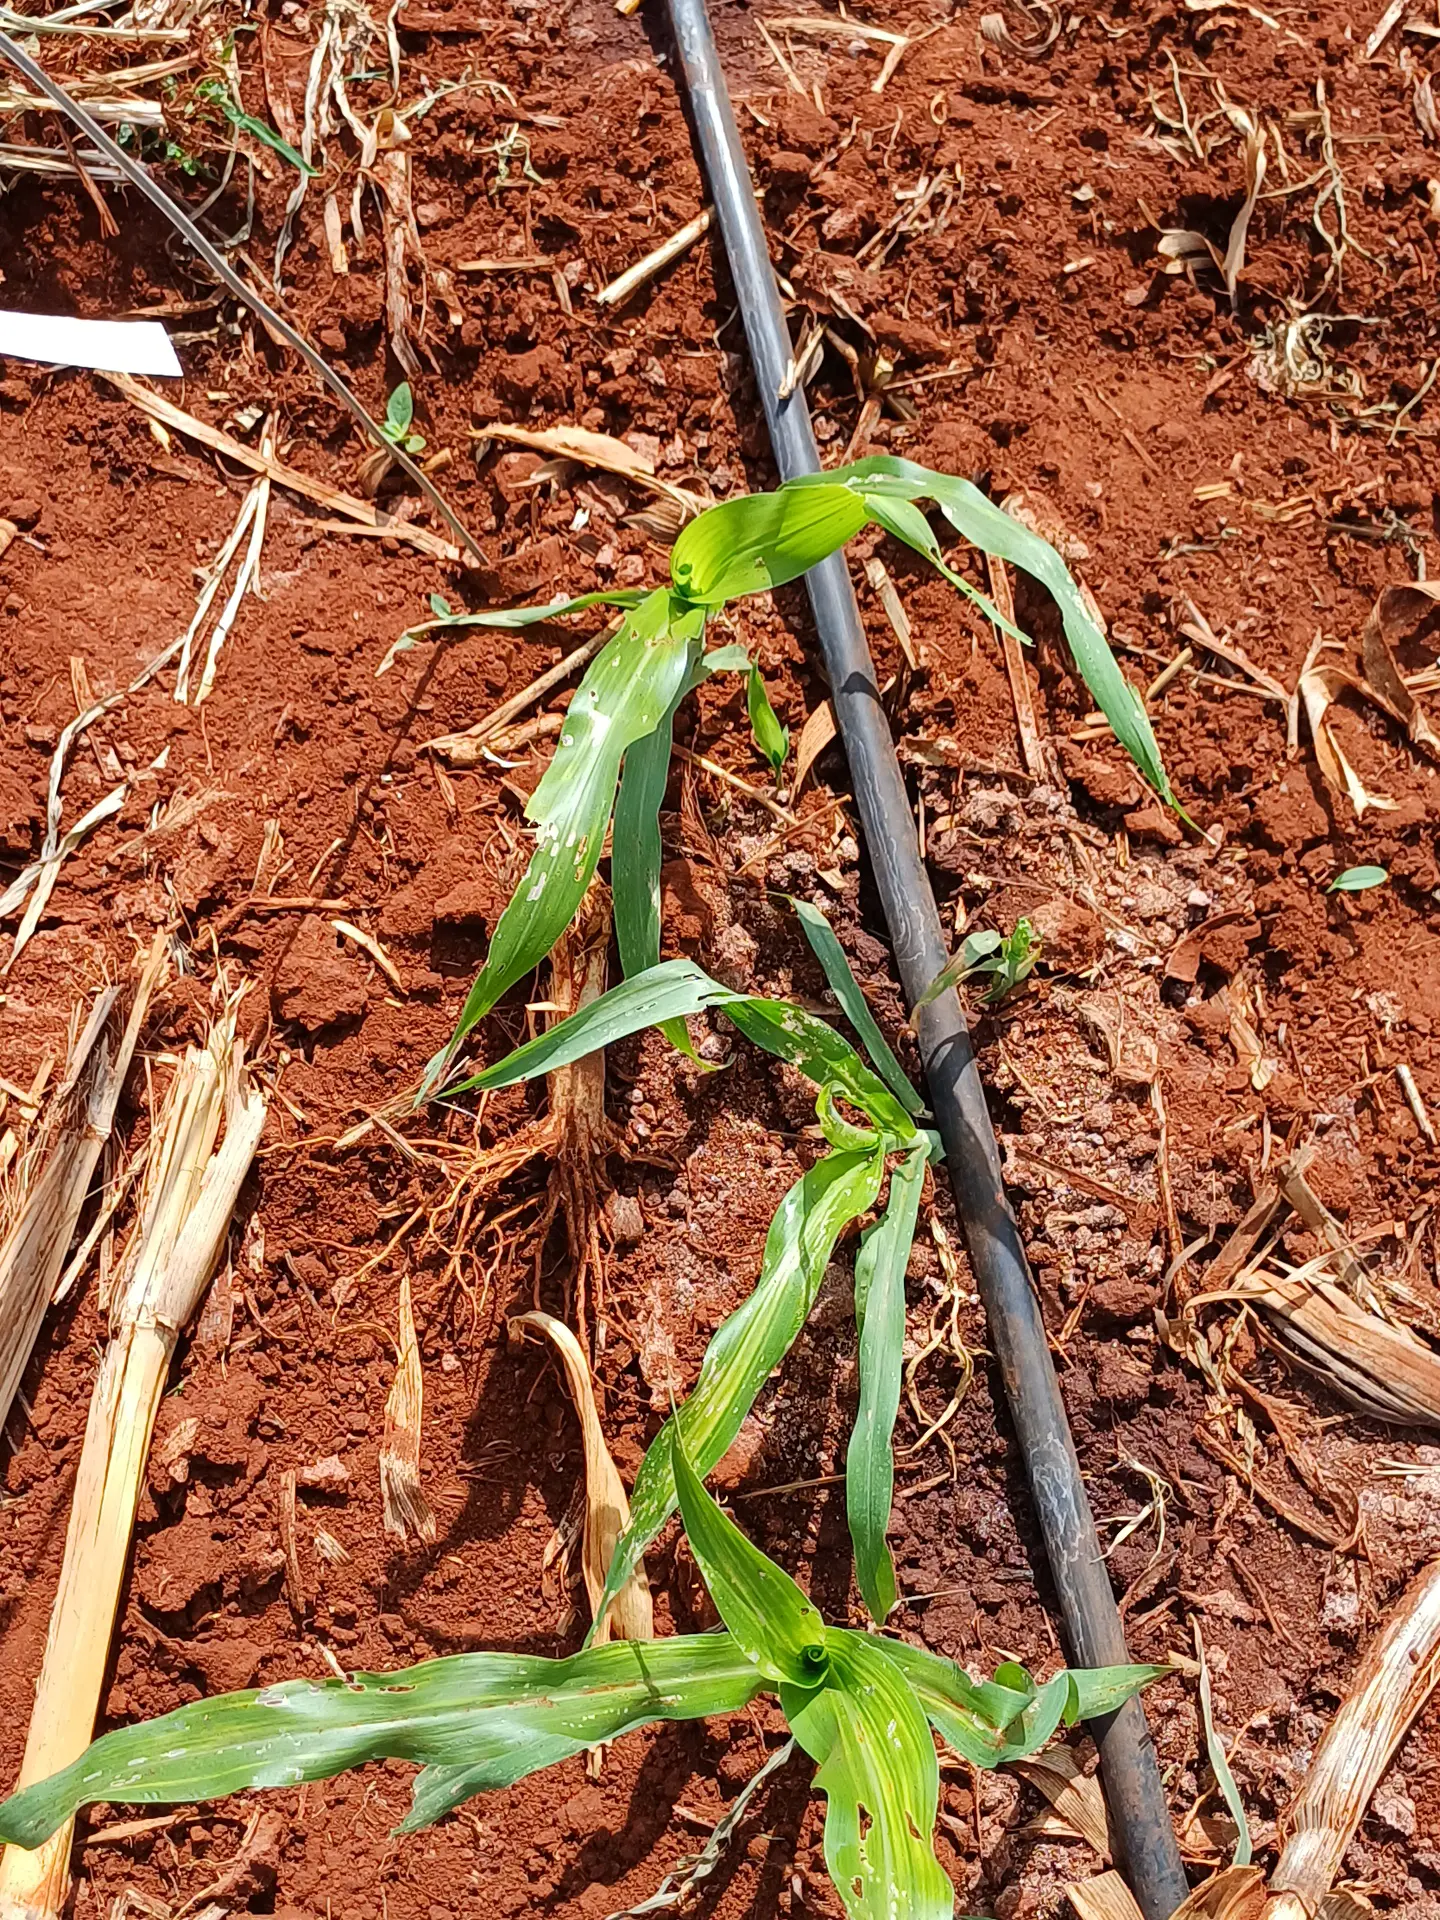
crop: sorghum
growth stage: vegetative
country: Kenya
